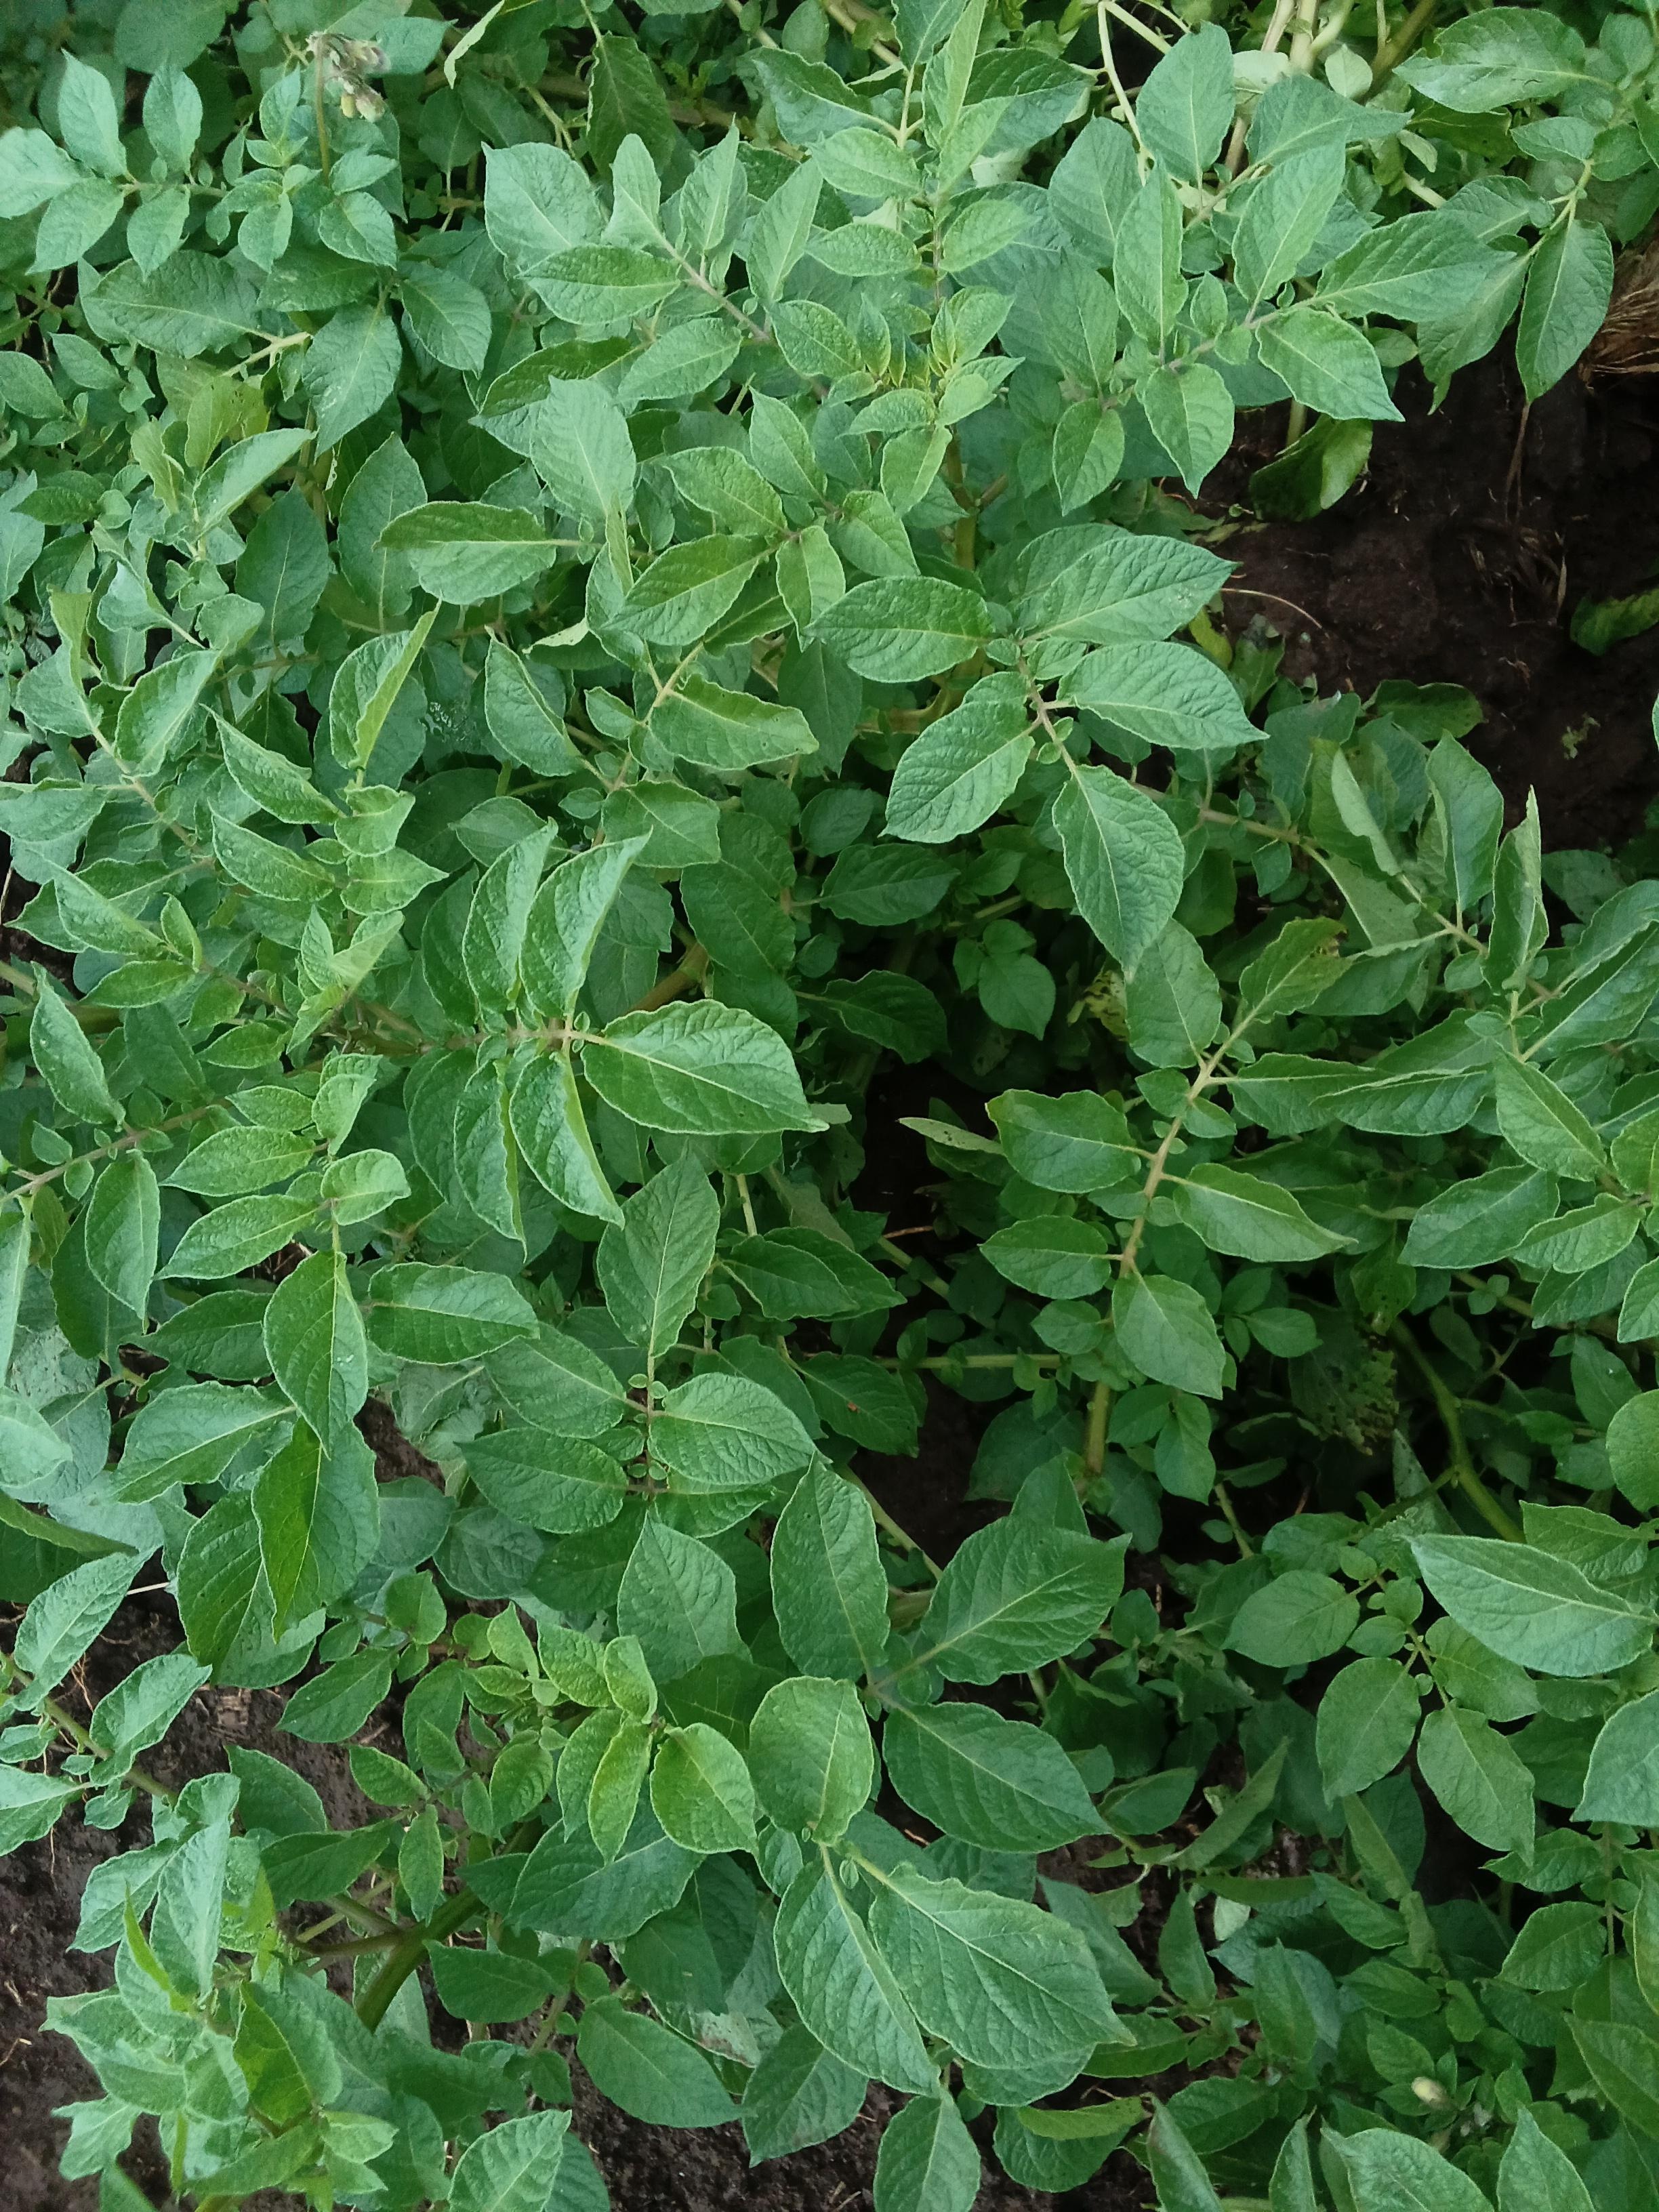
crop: potato
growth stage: flowering
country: Kenya
